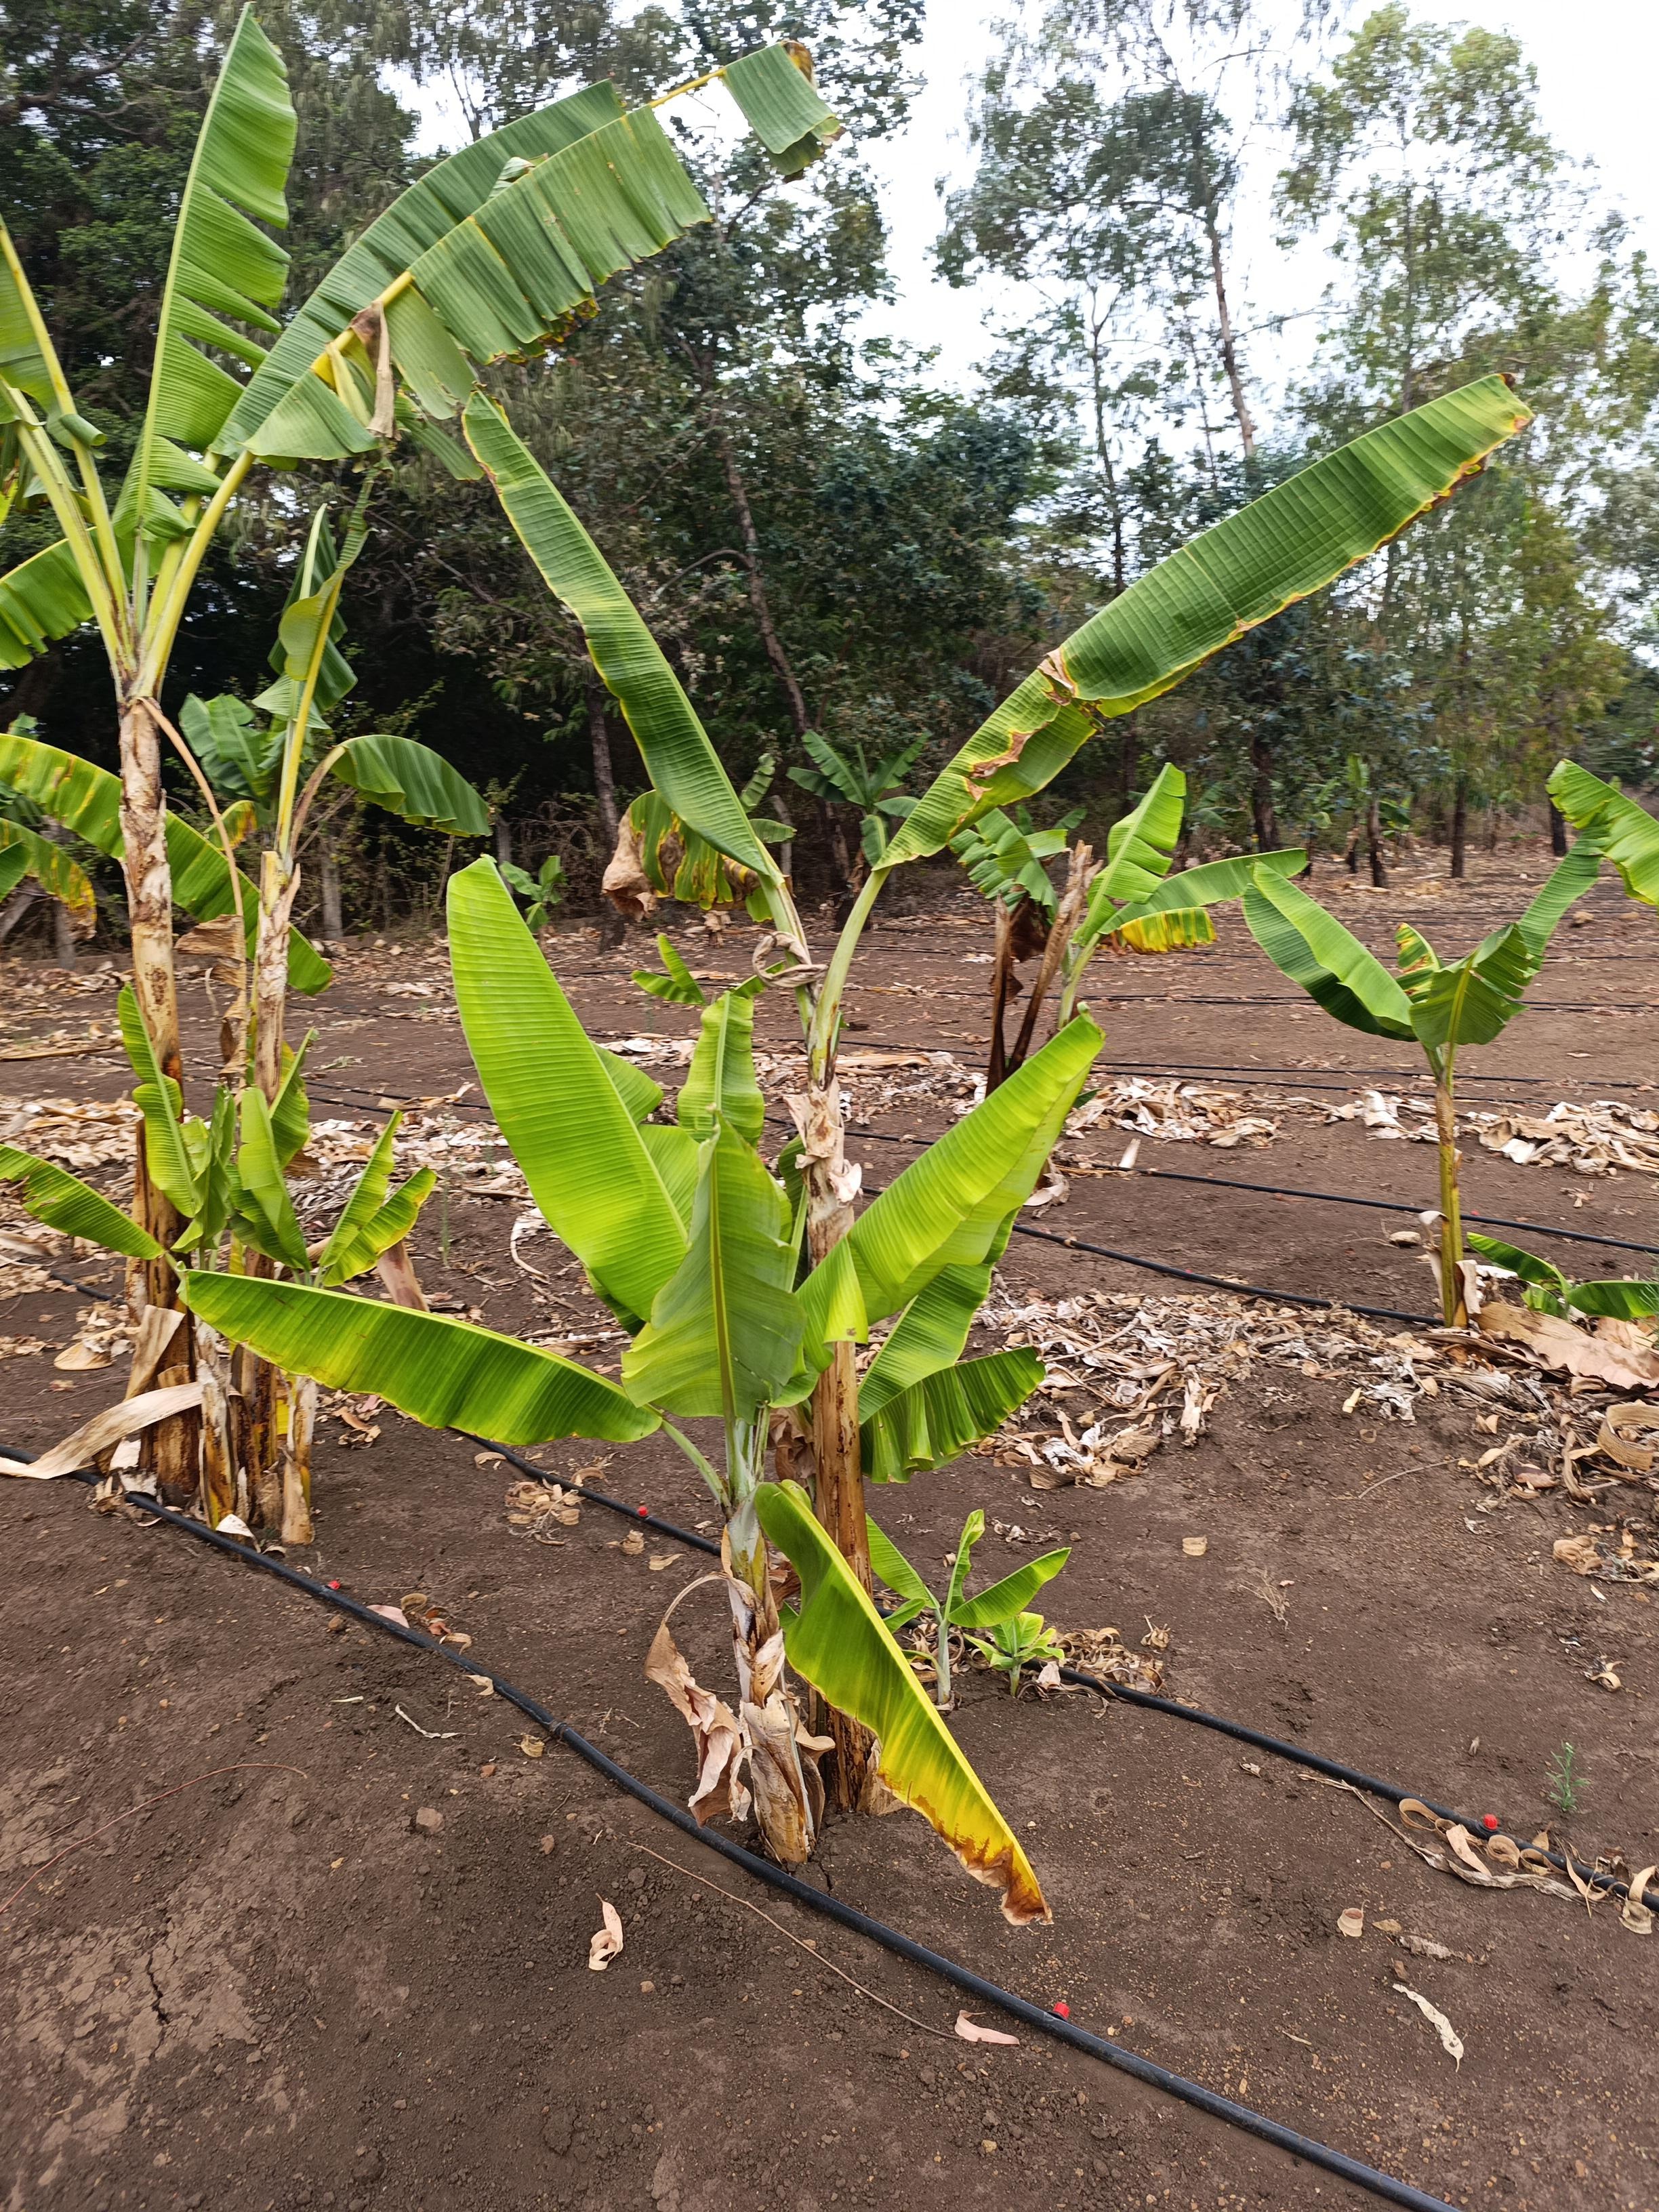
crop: banana
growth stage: vegetative
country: Tanzania
